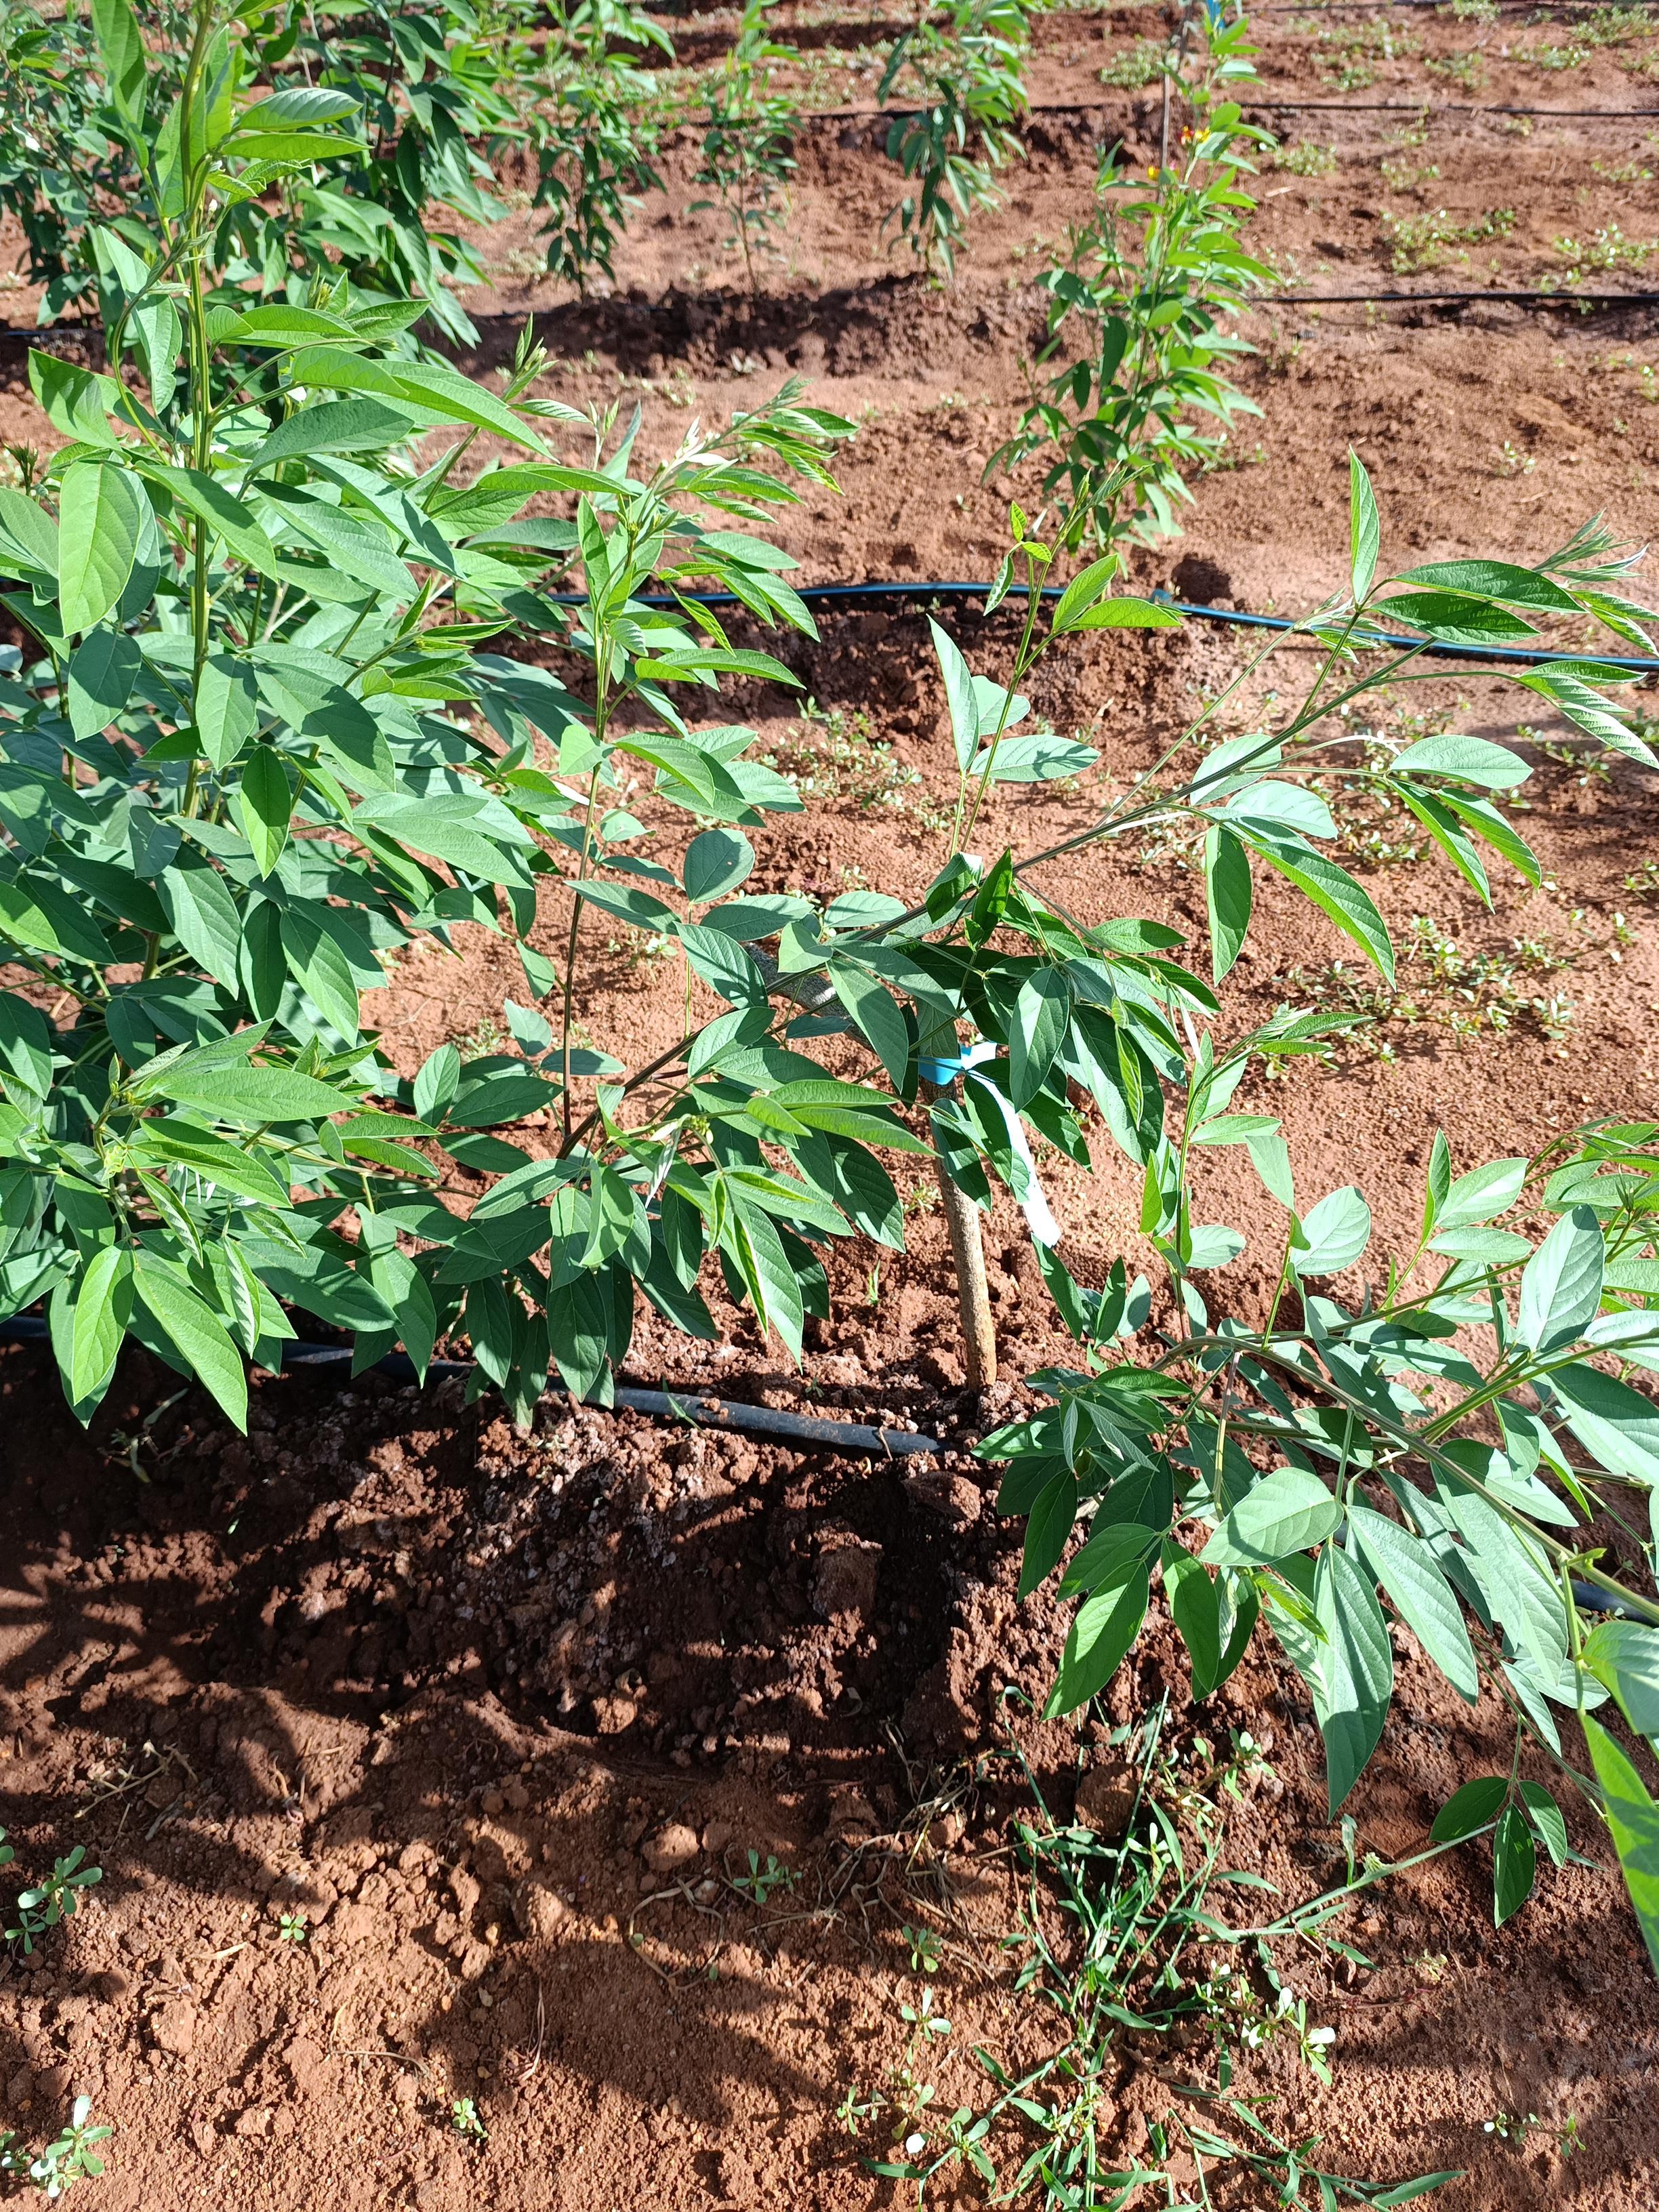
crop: pigeonpea
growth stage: vegetative
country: Kenya
